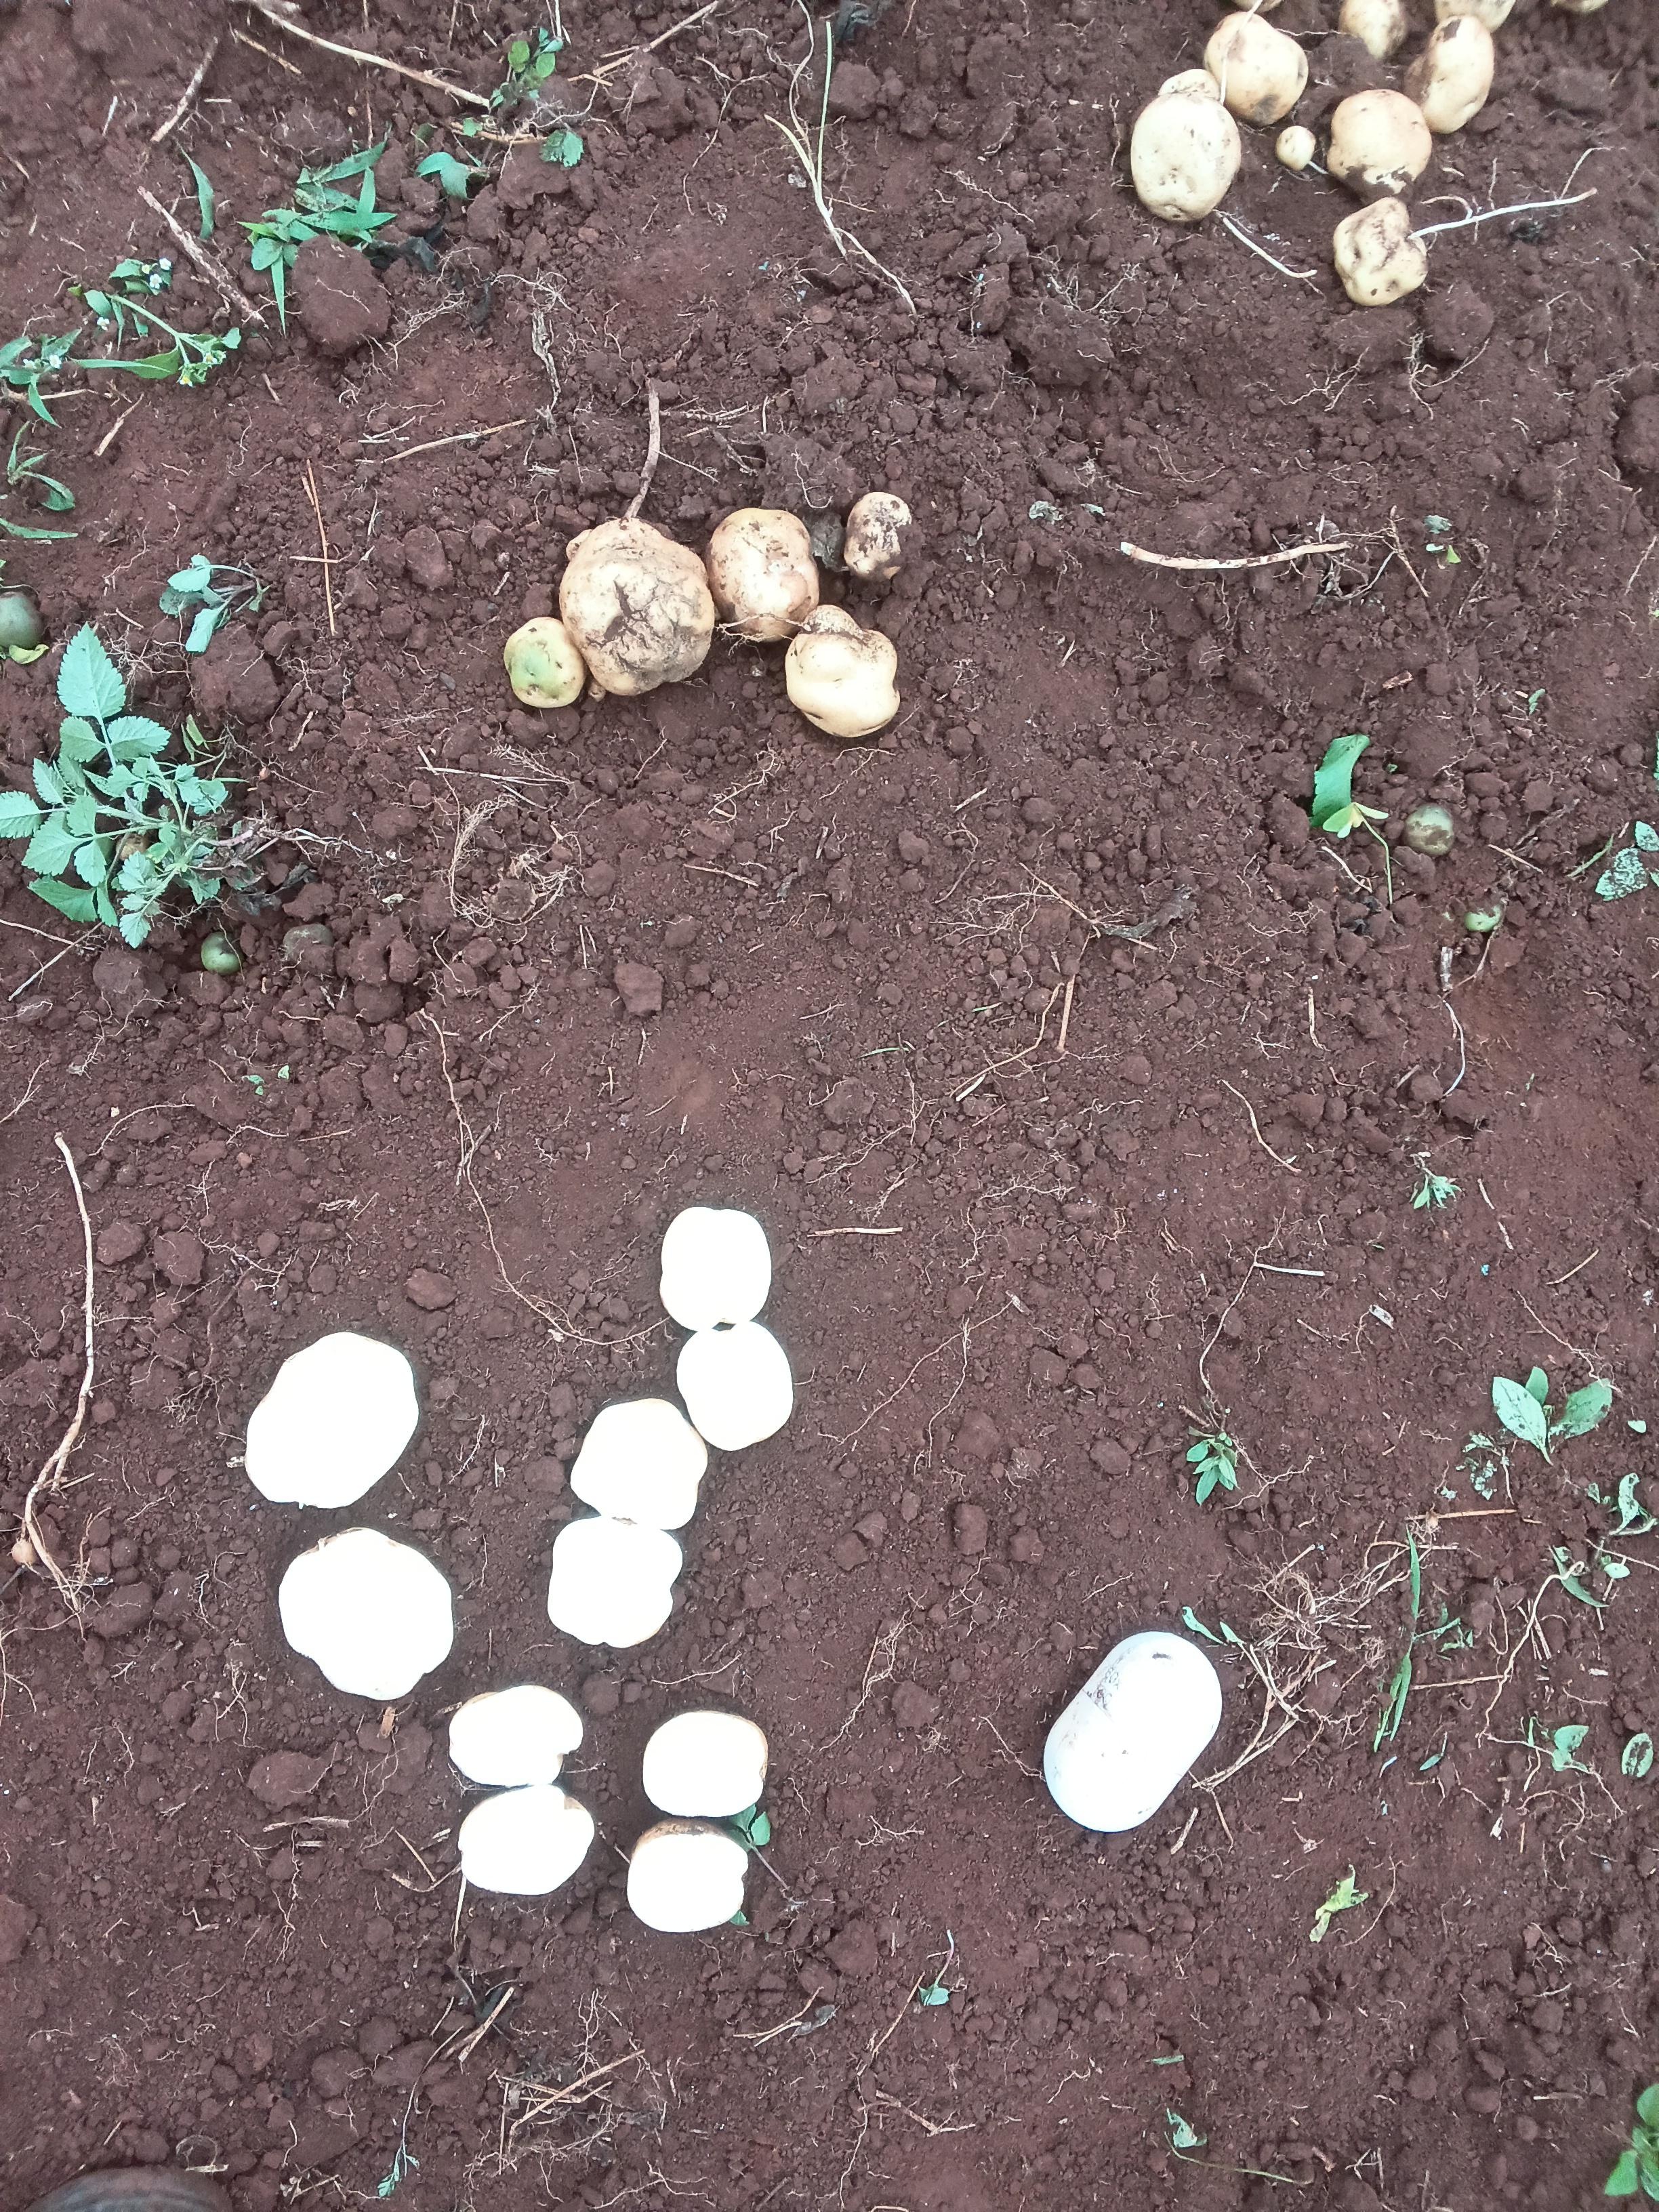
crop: potato
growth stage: harvest maturity
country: Kenya
